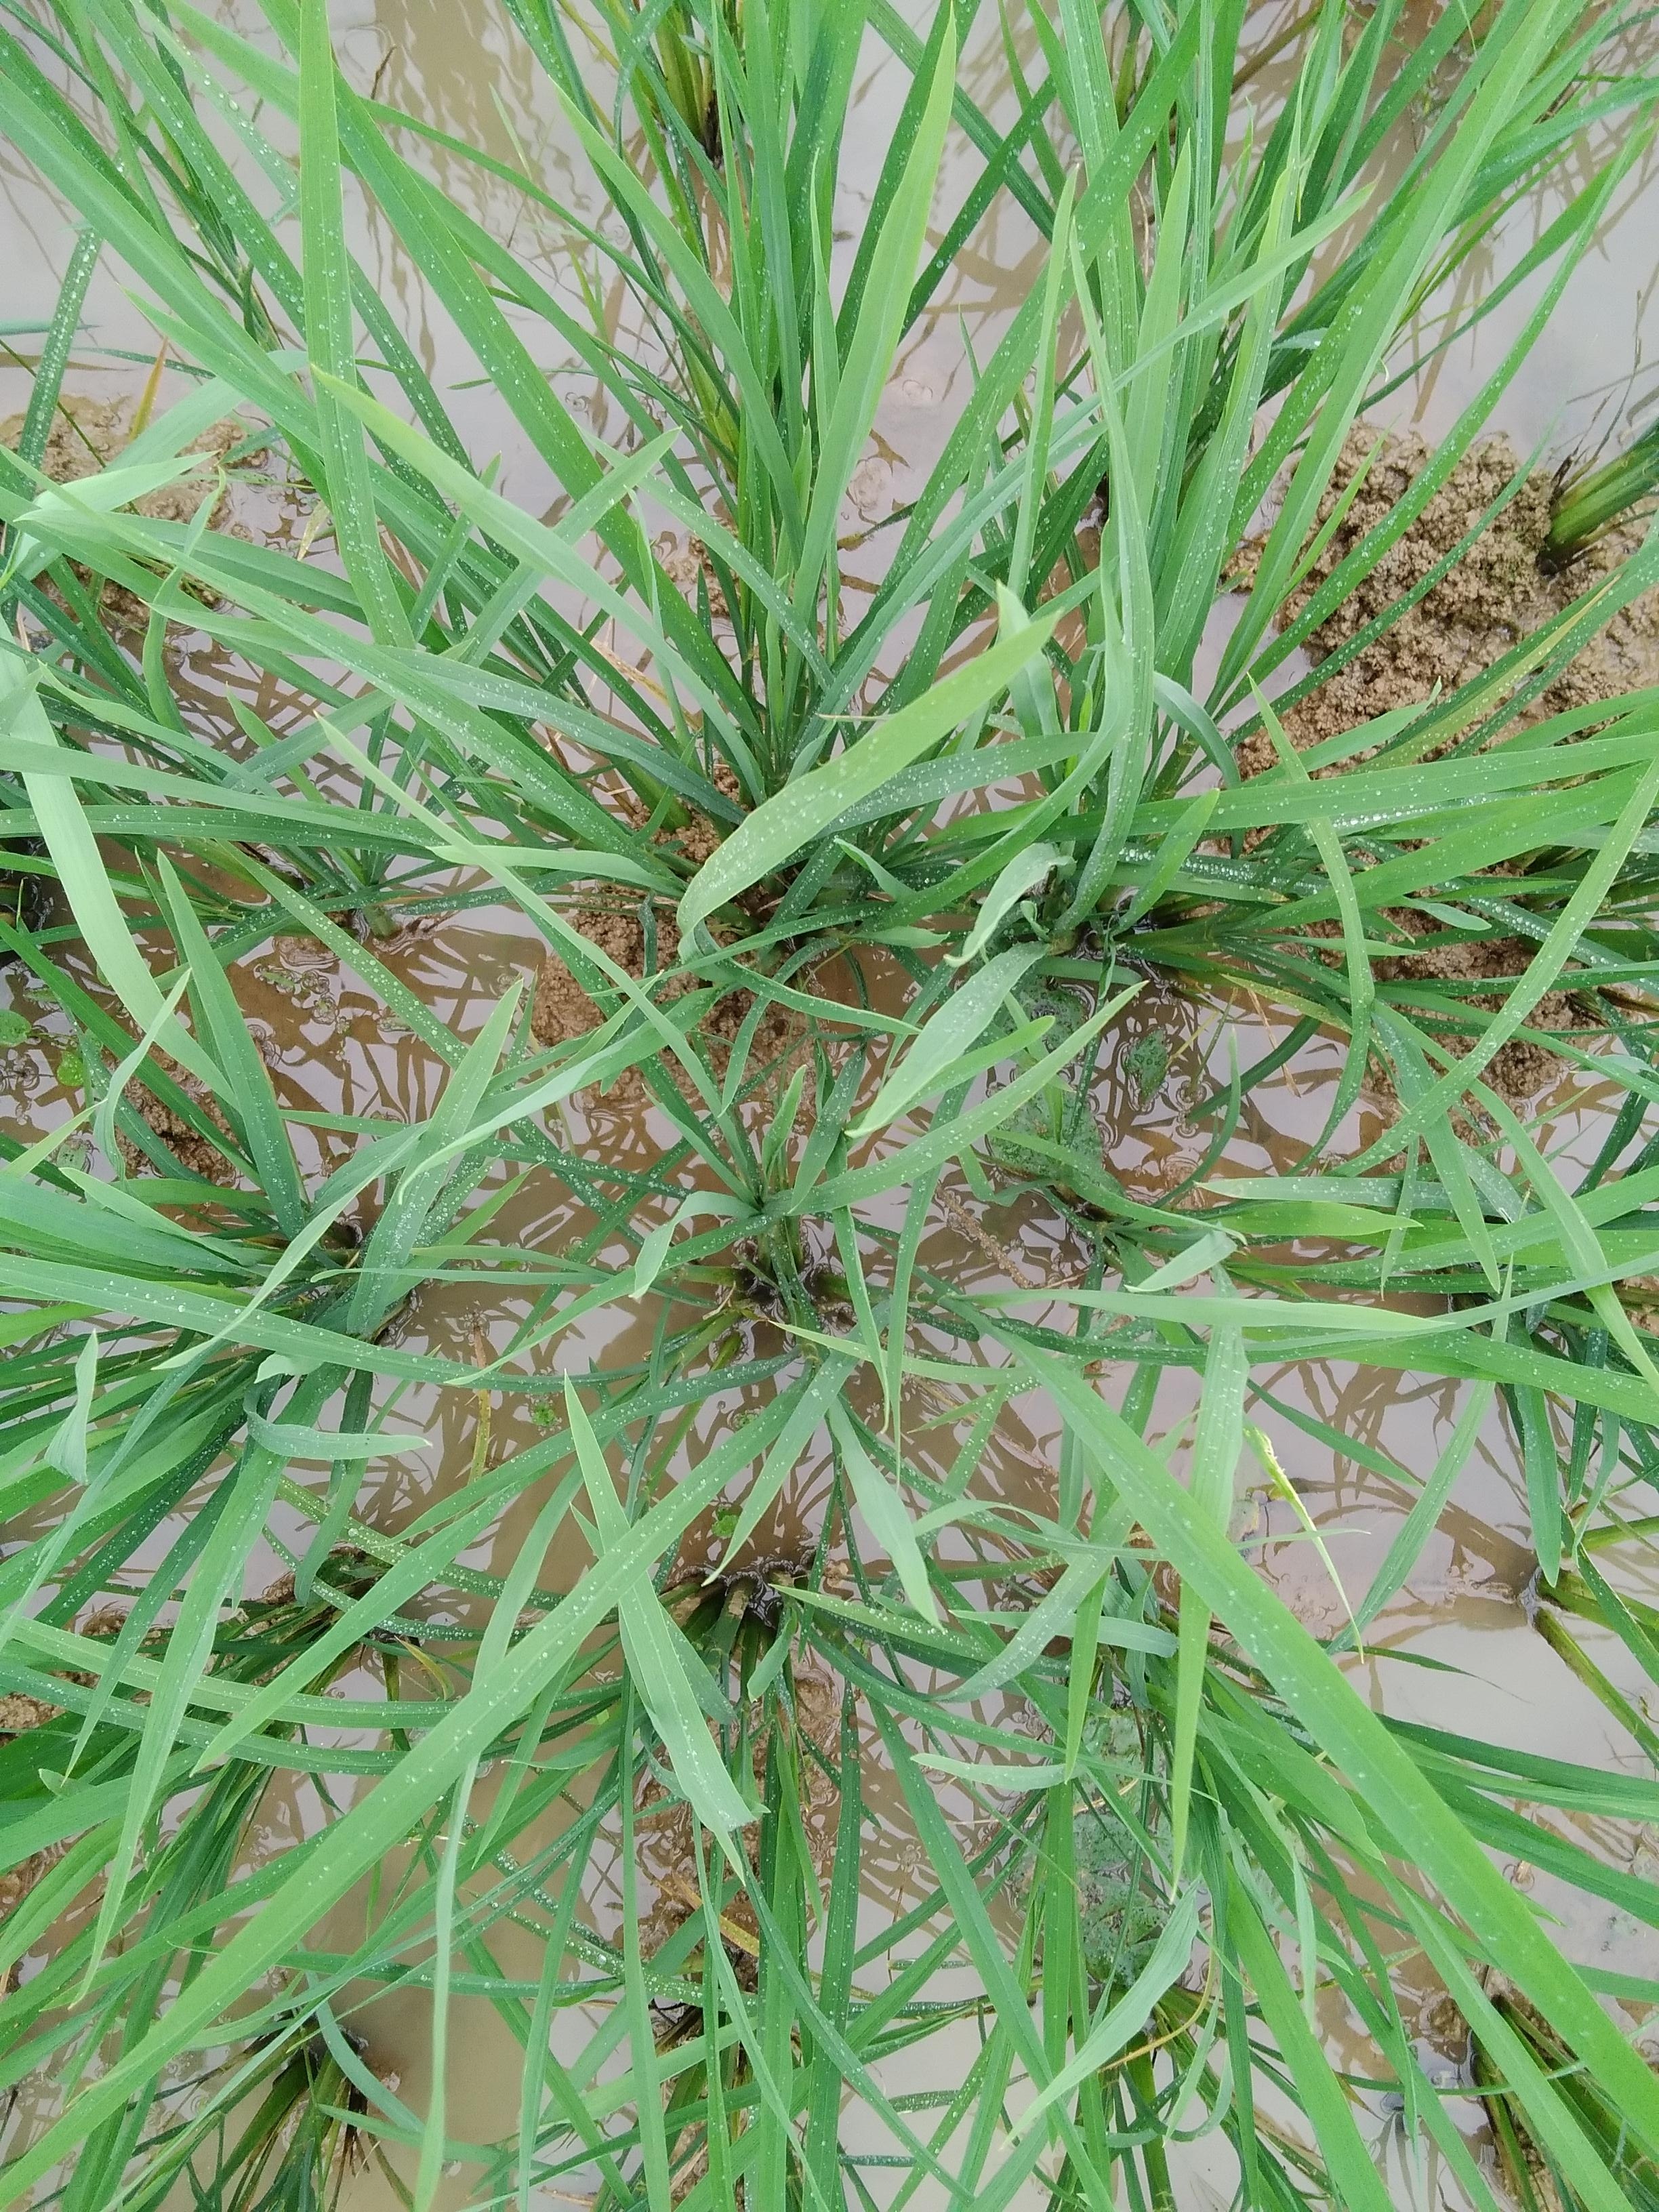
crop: rice
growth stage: vegetative
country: Nigeria
